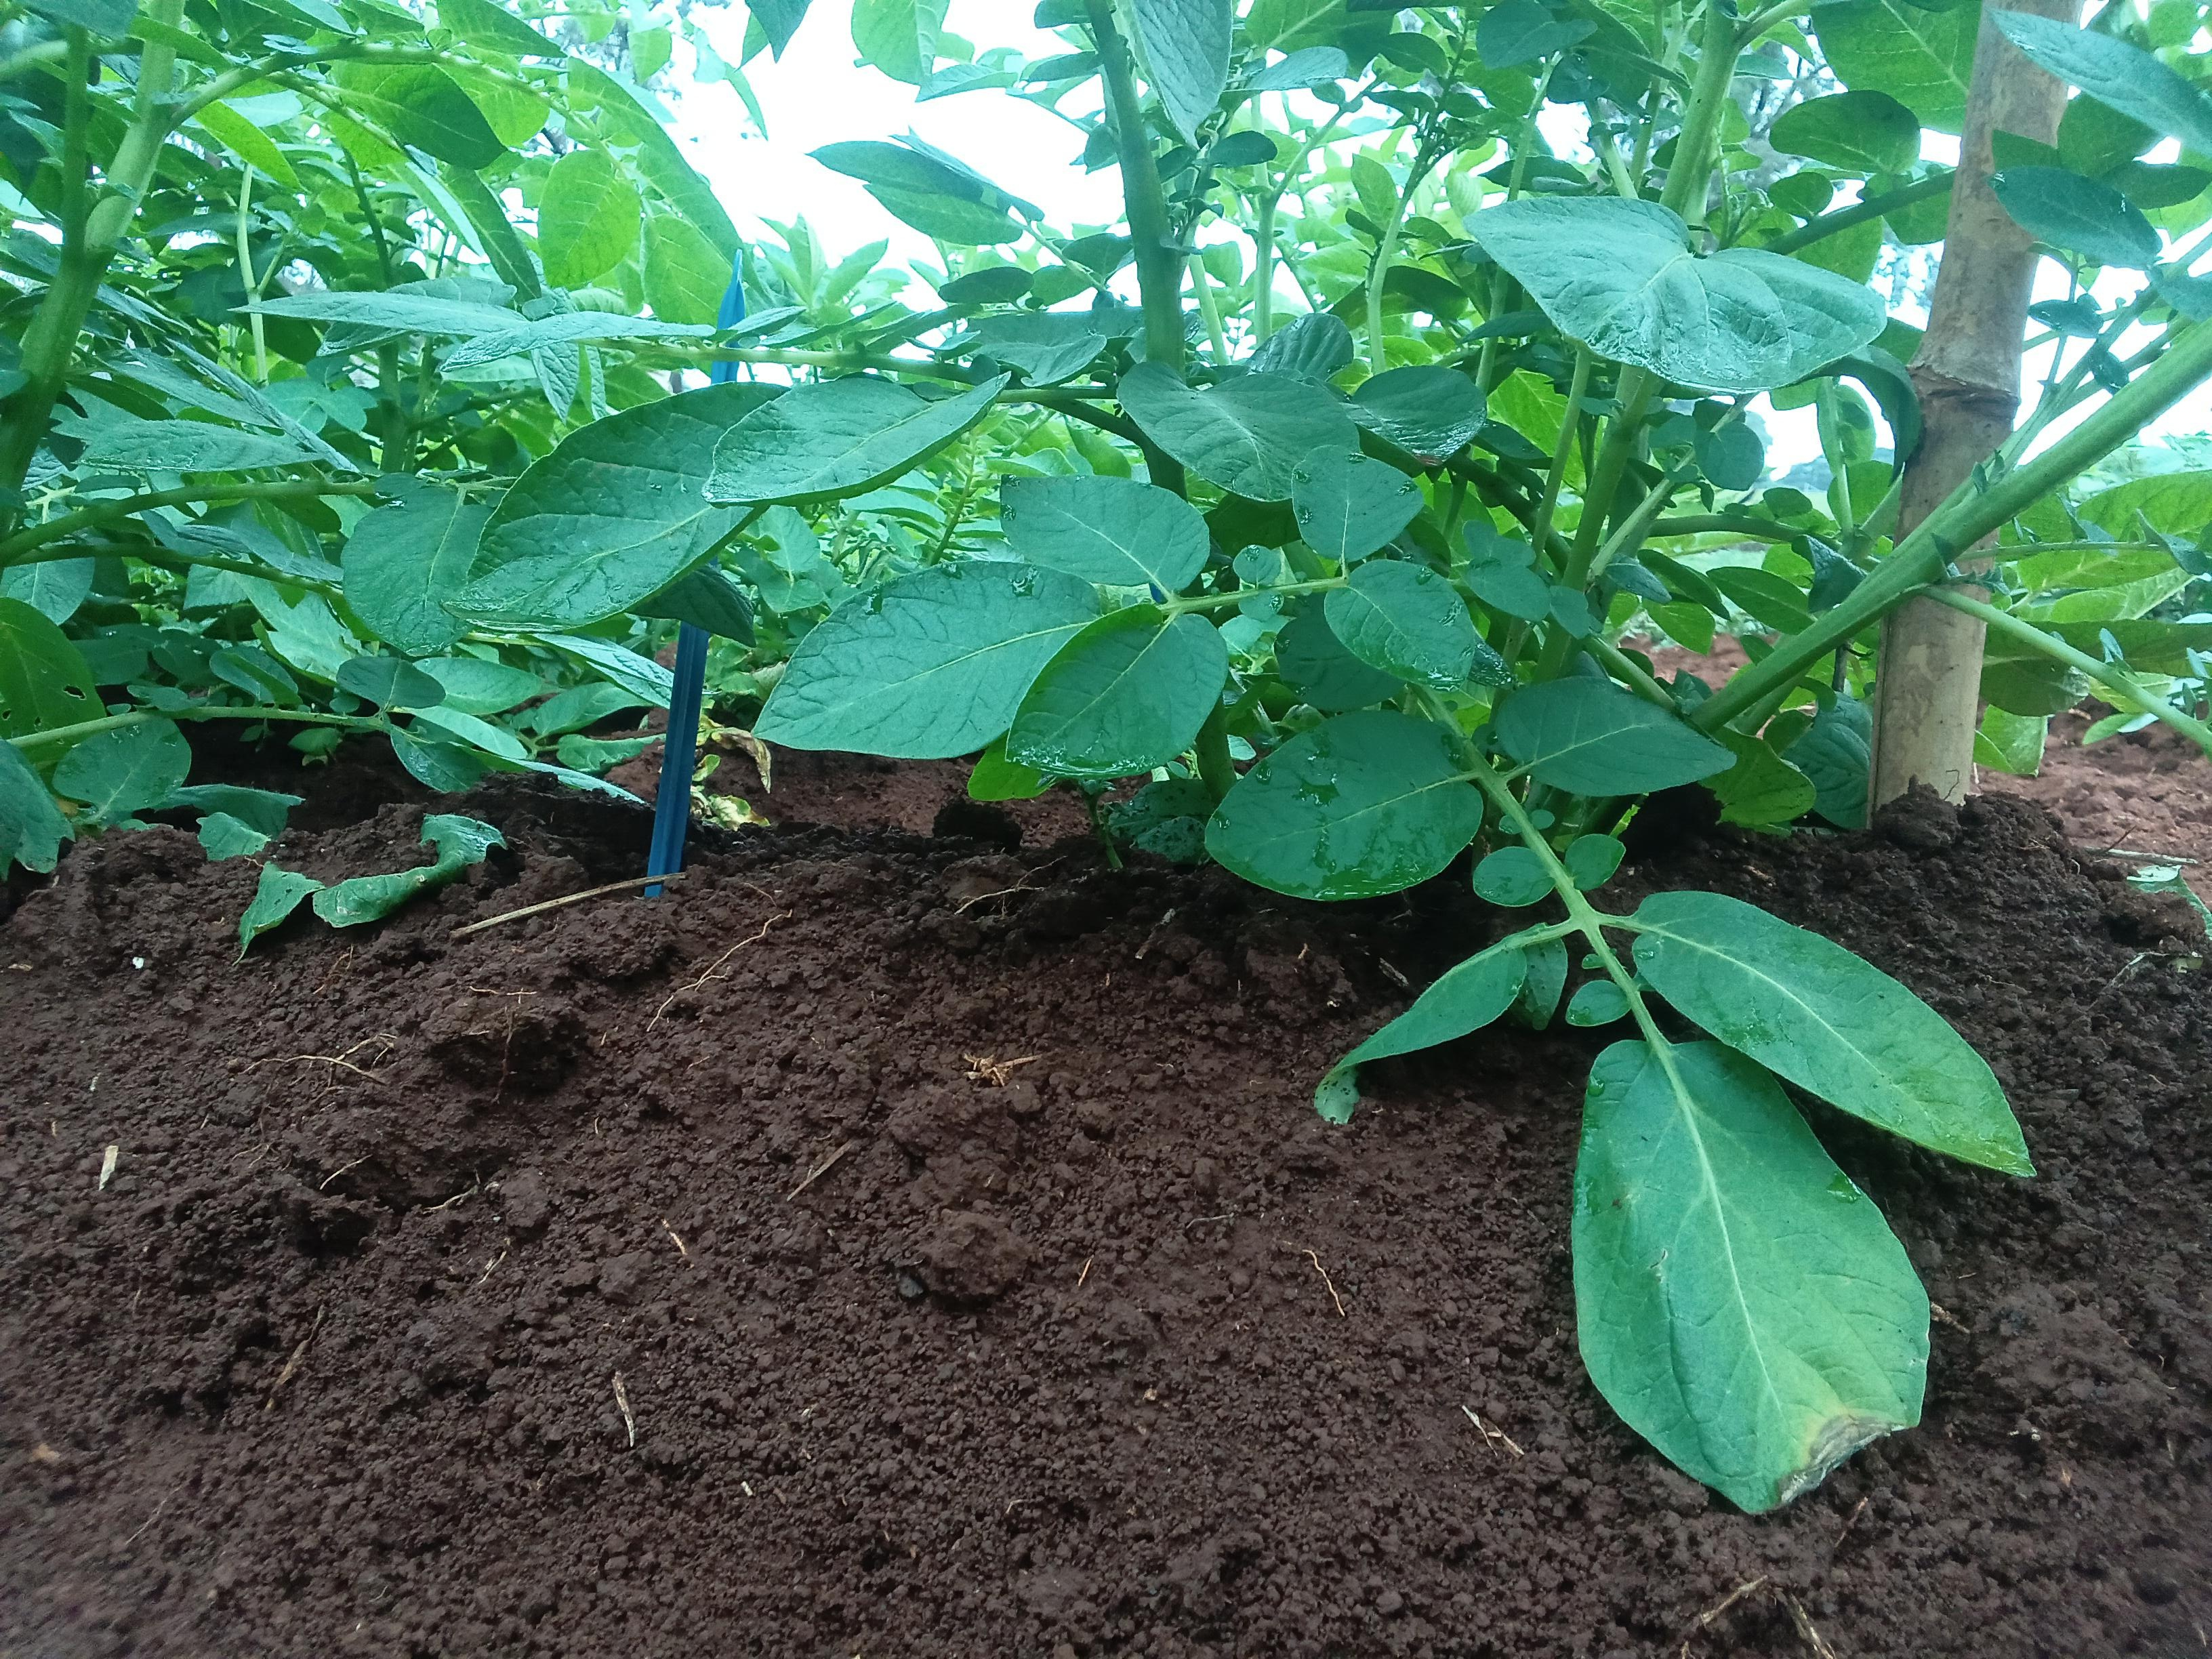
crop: potato
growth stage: flowering
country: Kenya
